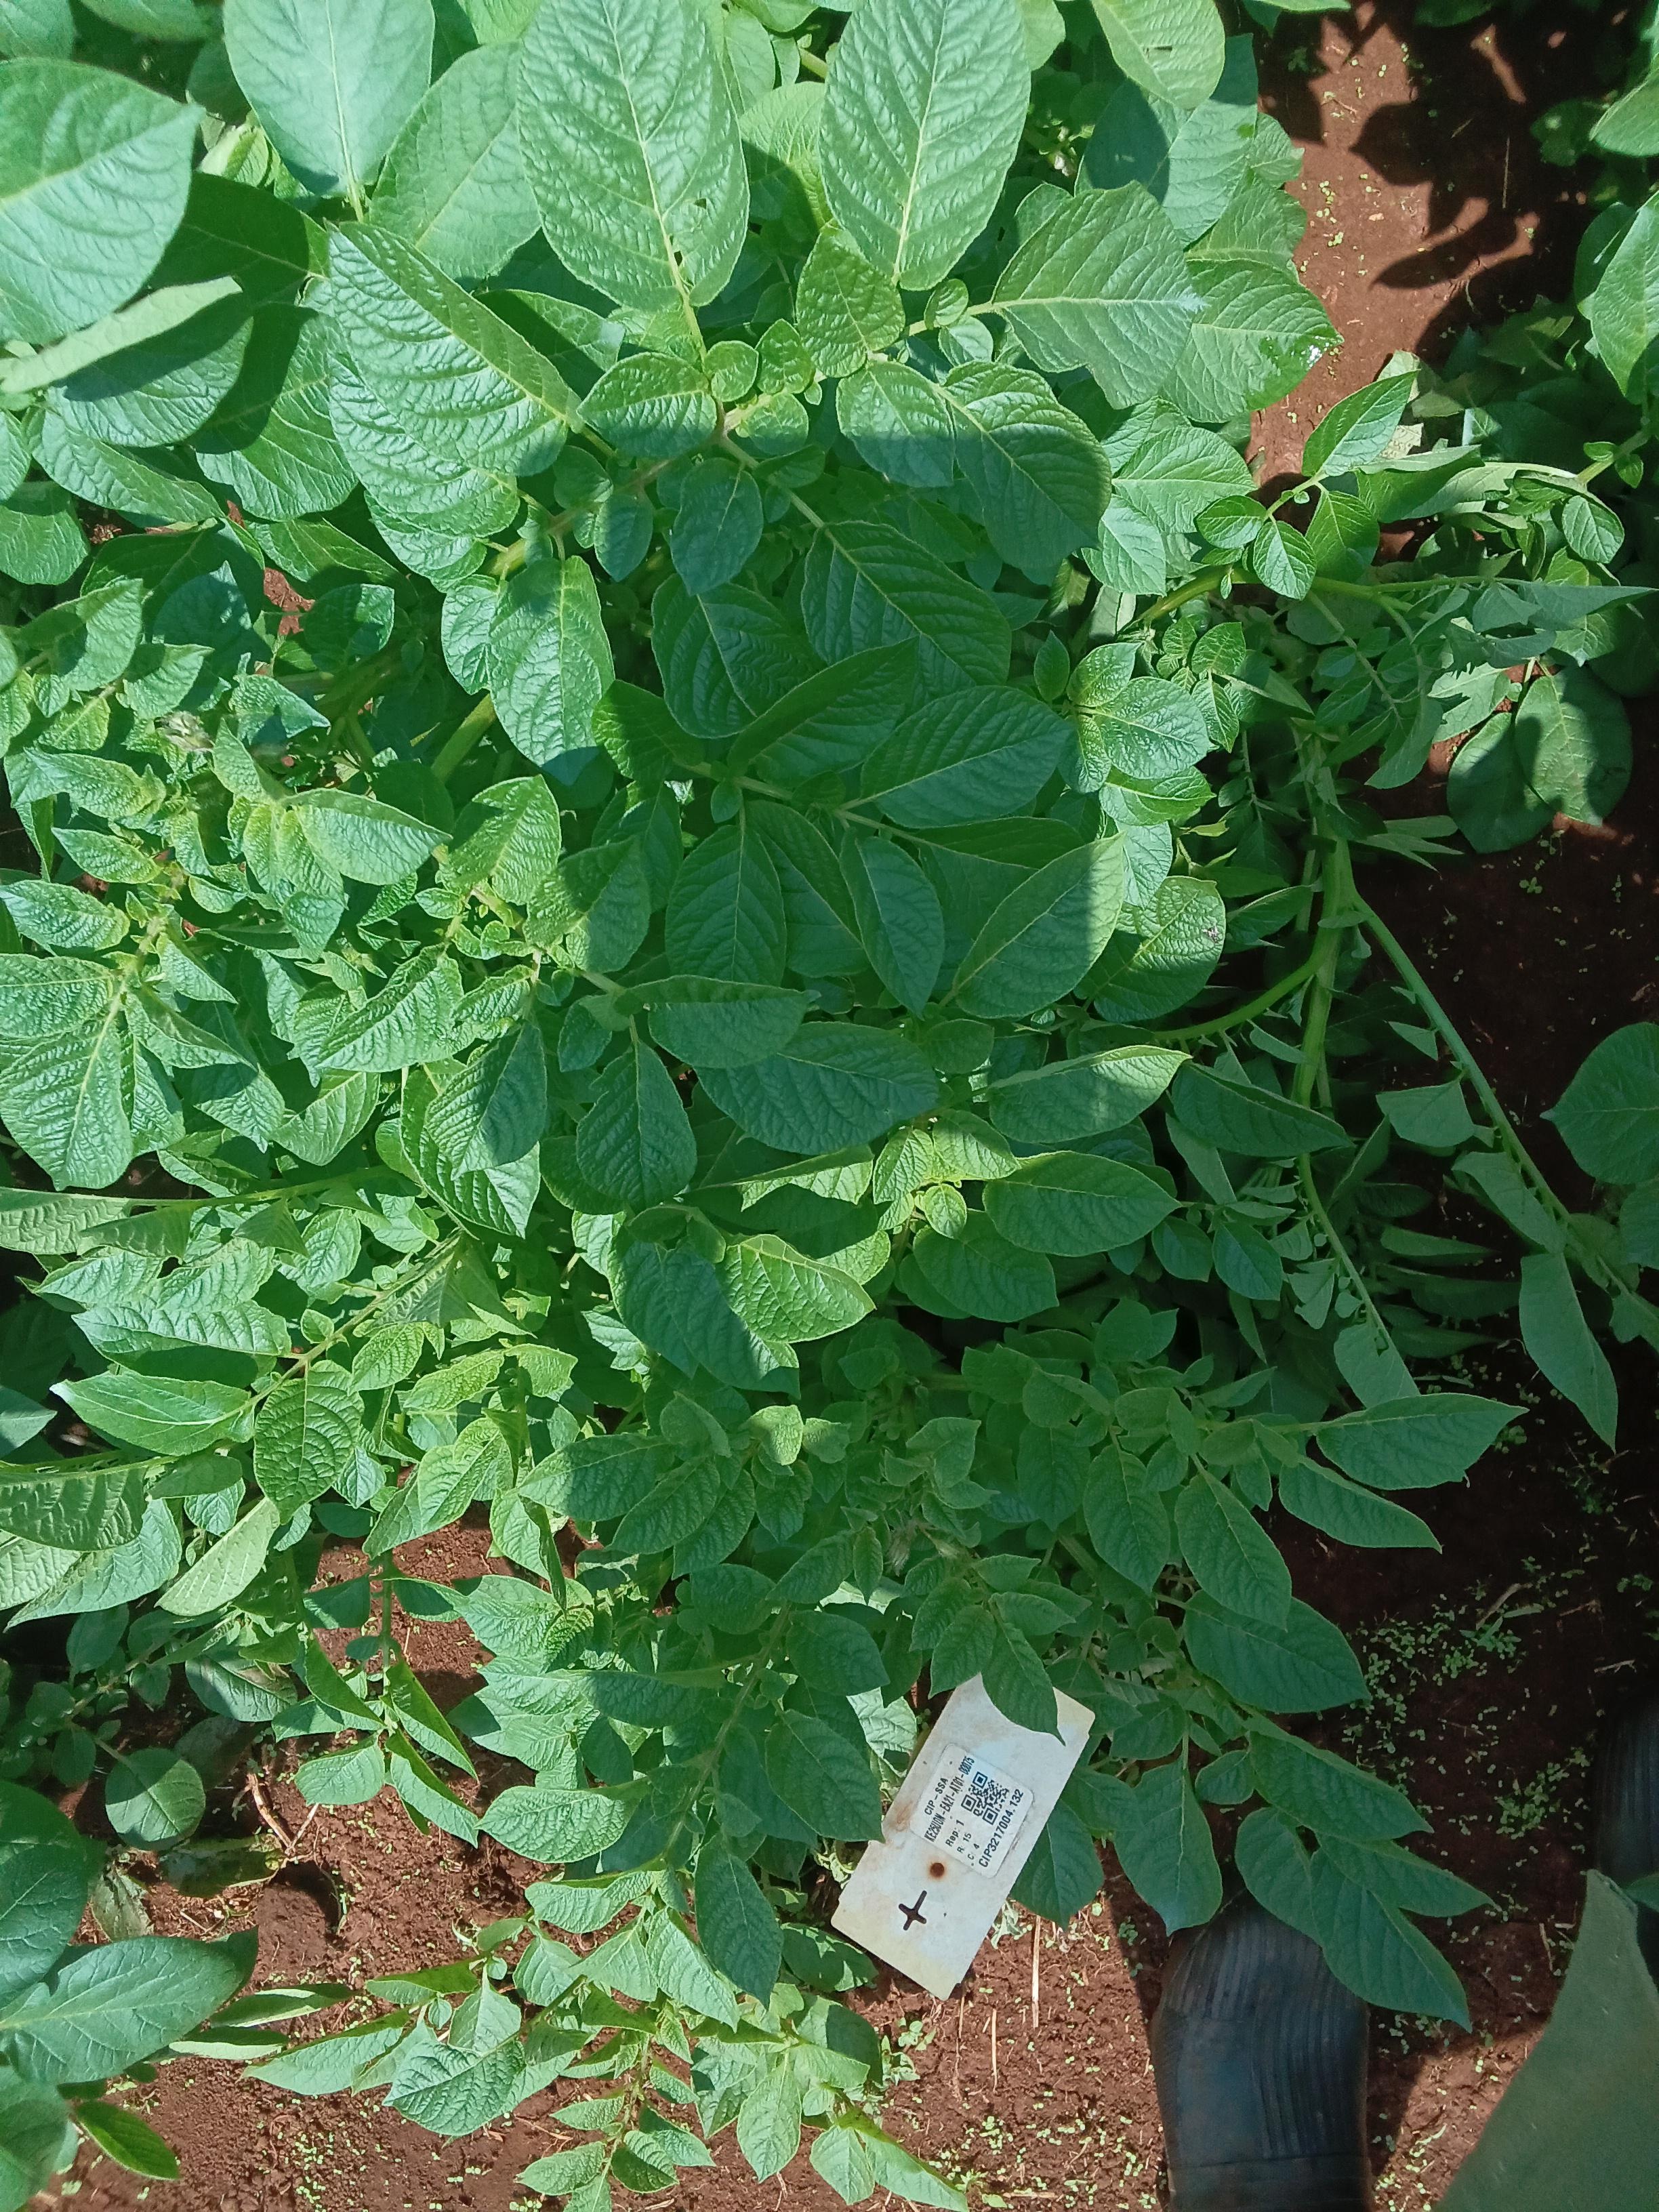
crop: potato
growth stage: flowering
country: Kenya
